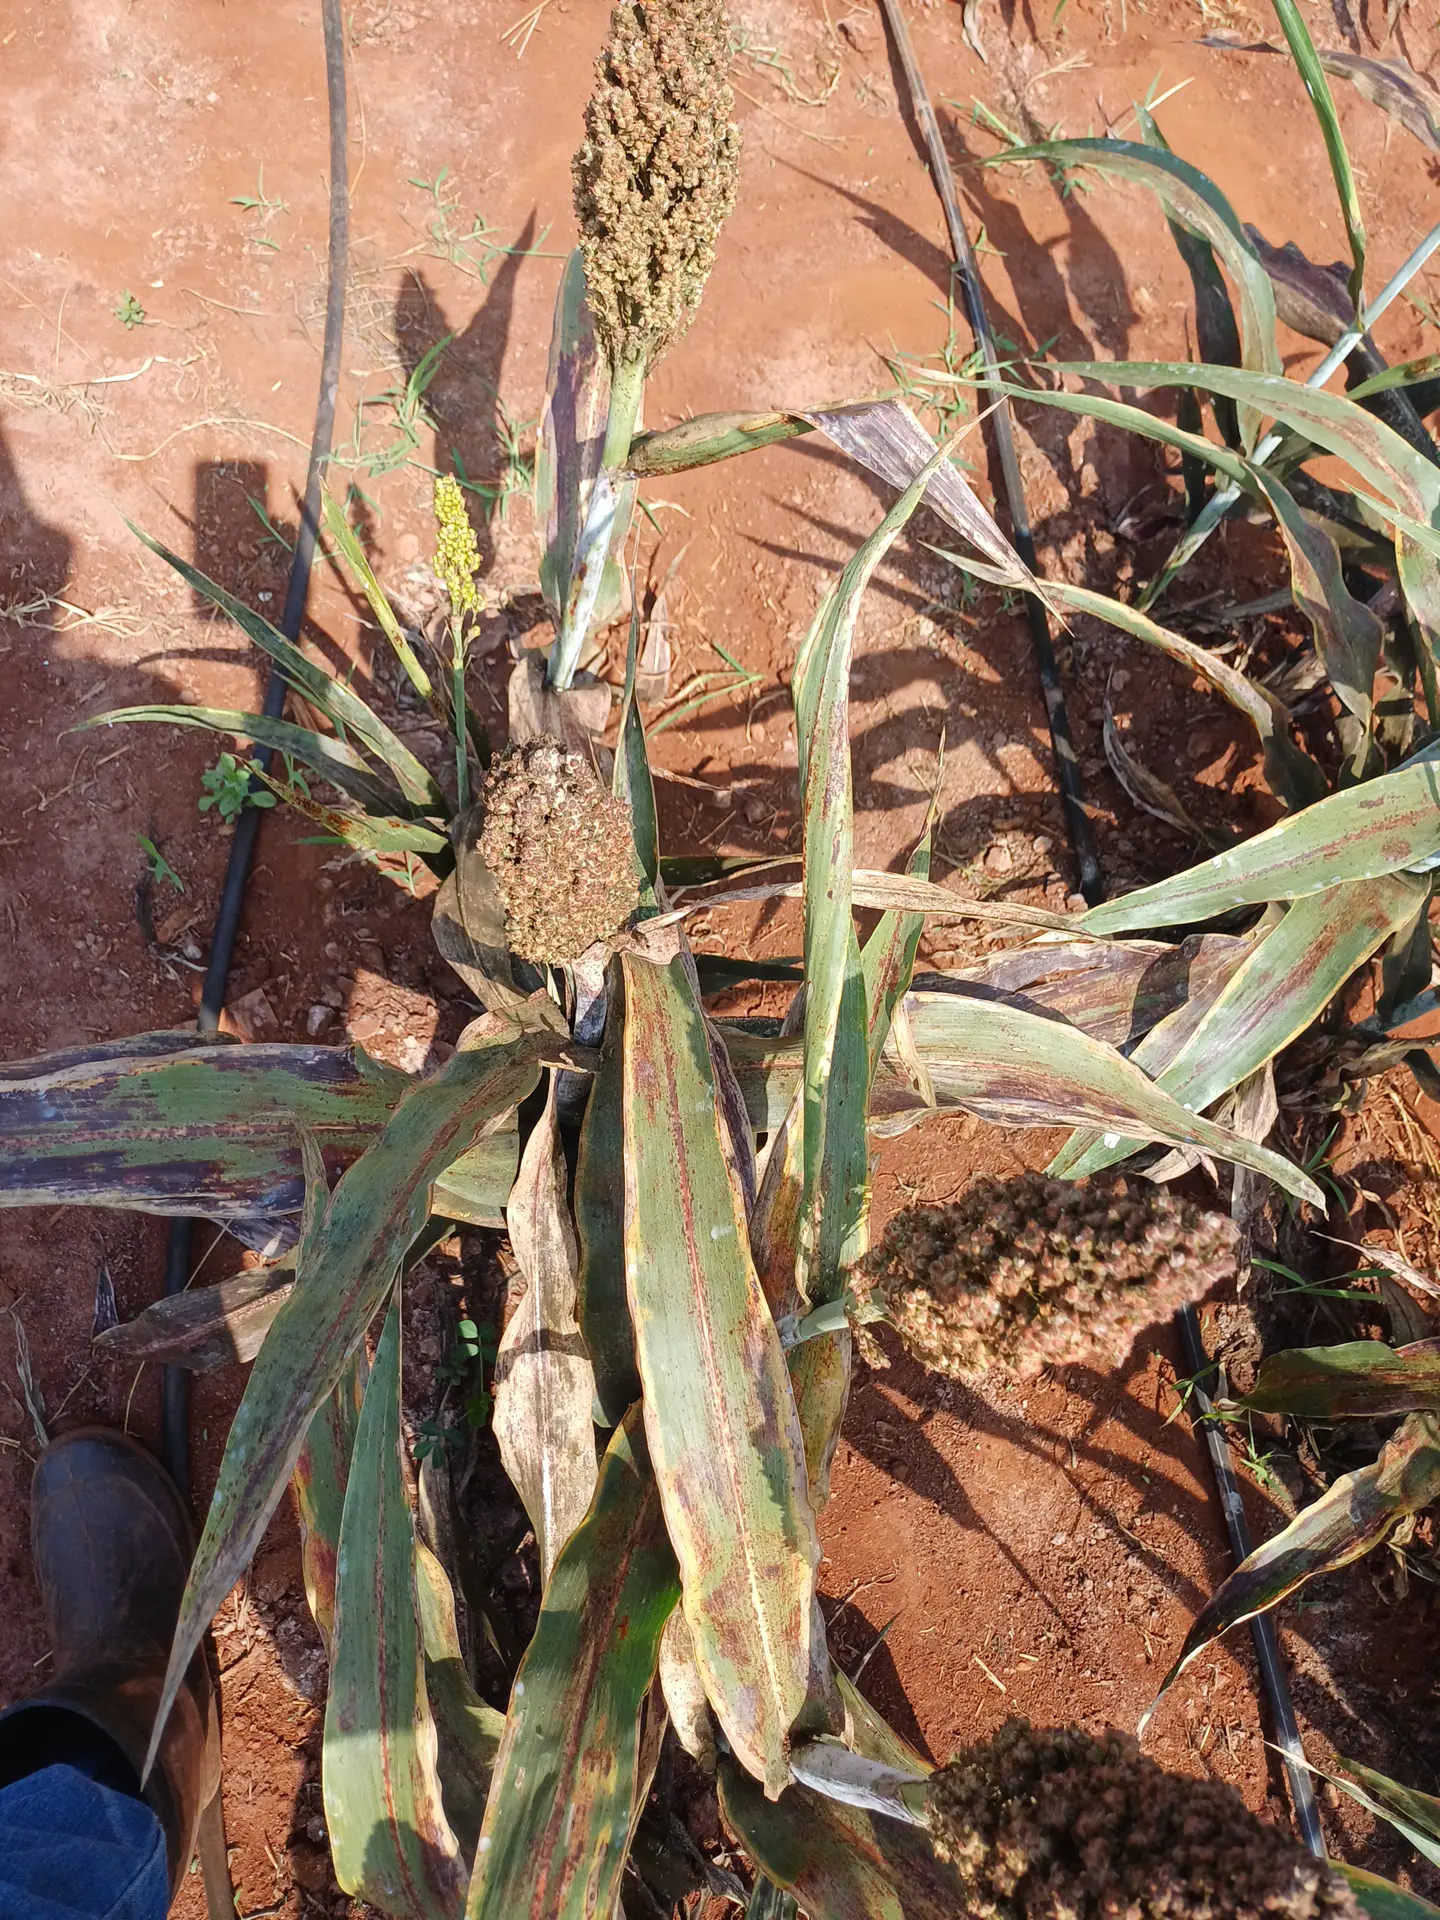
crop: sorghum
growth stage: maturity
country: Kenya
